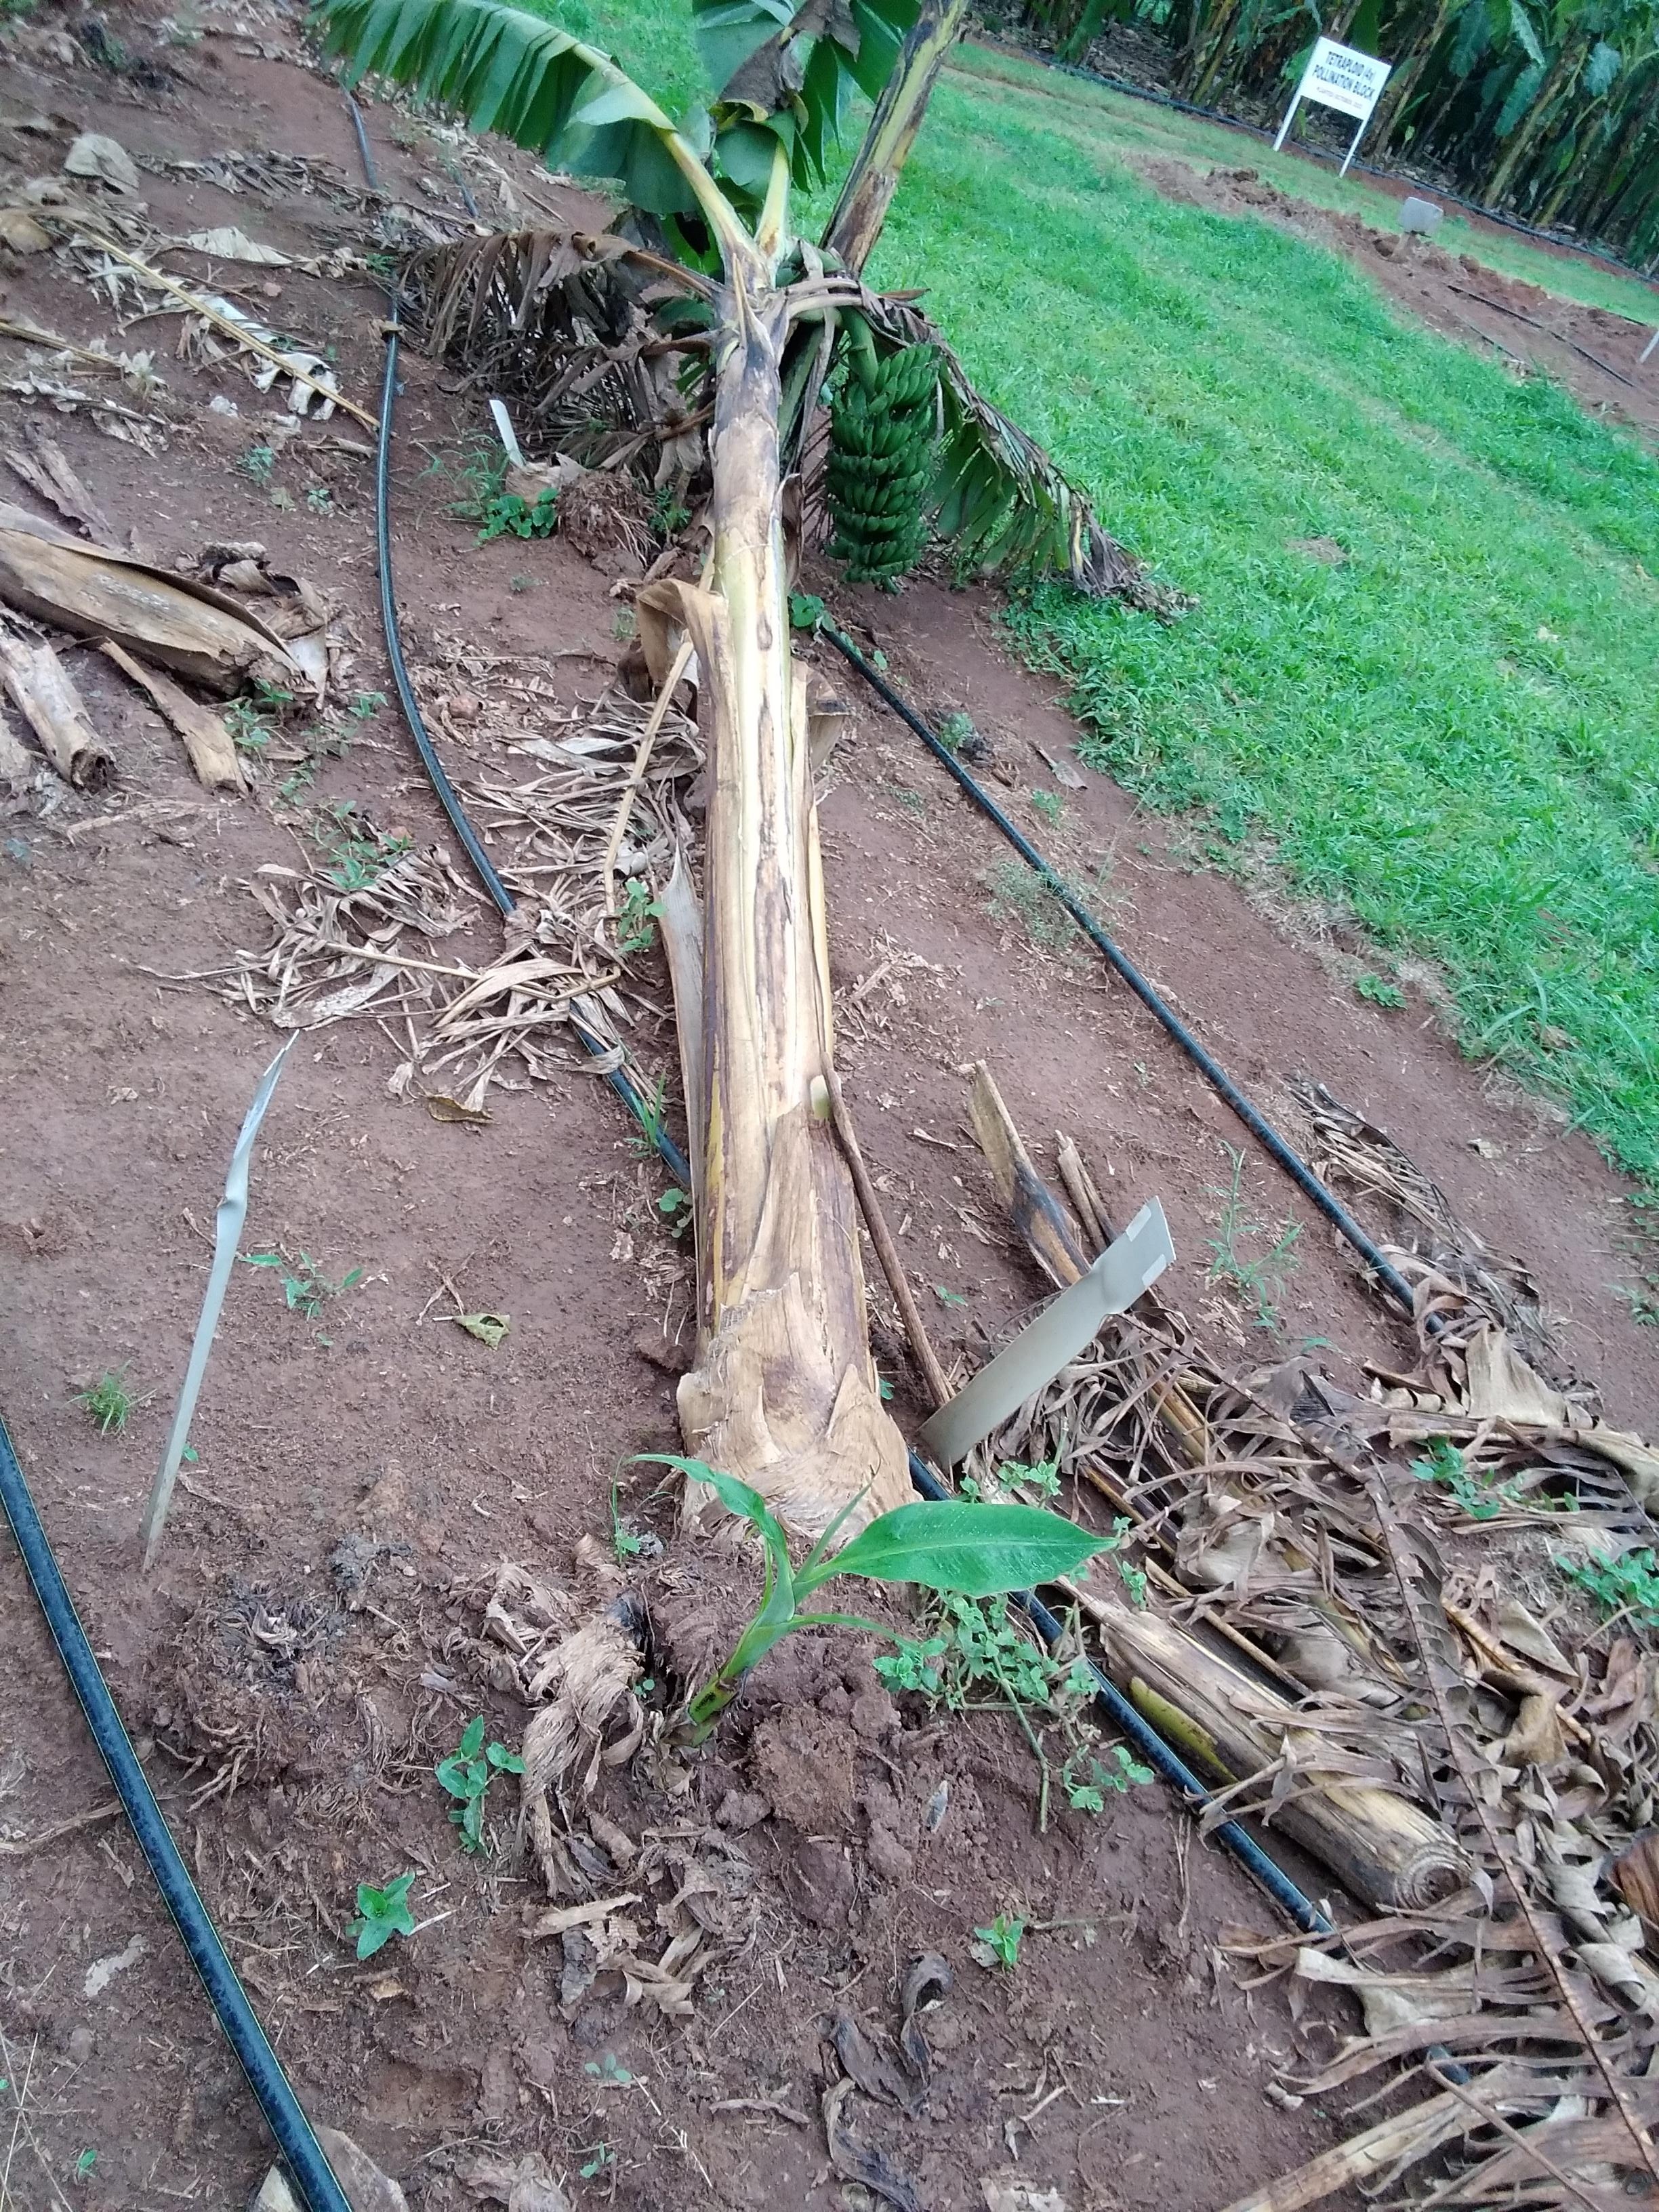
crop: banana
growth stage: flowering
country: Tanzania
